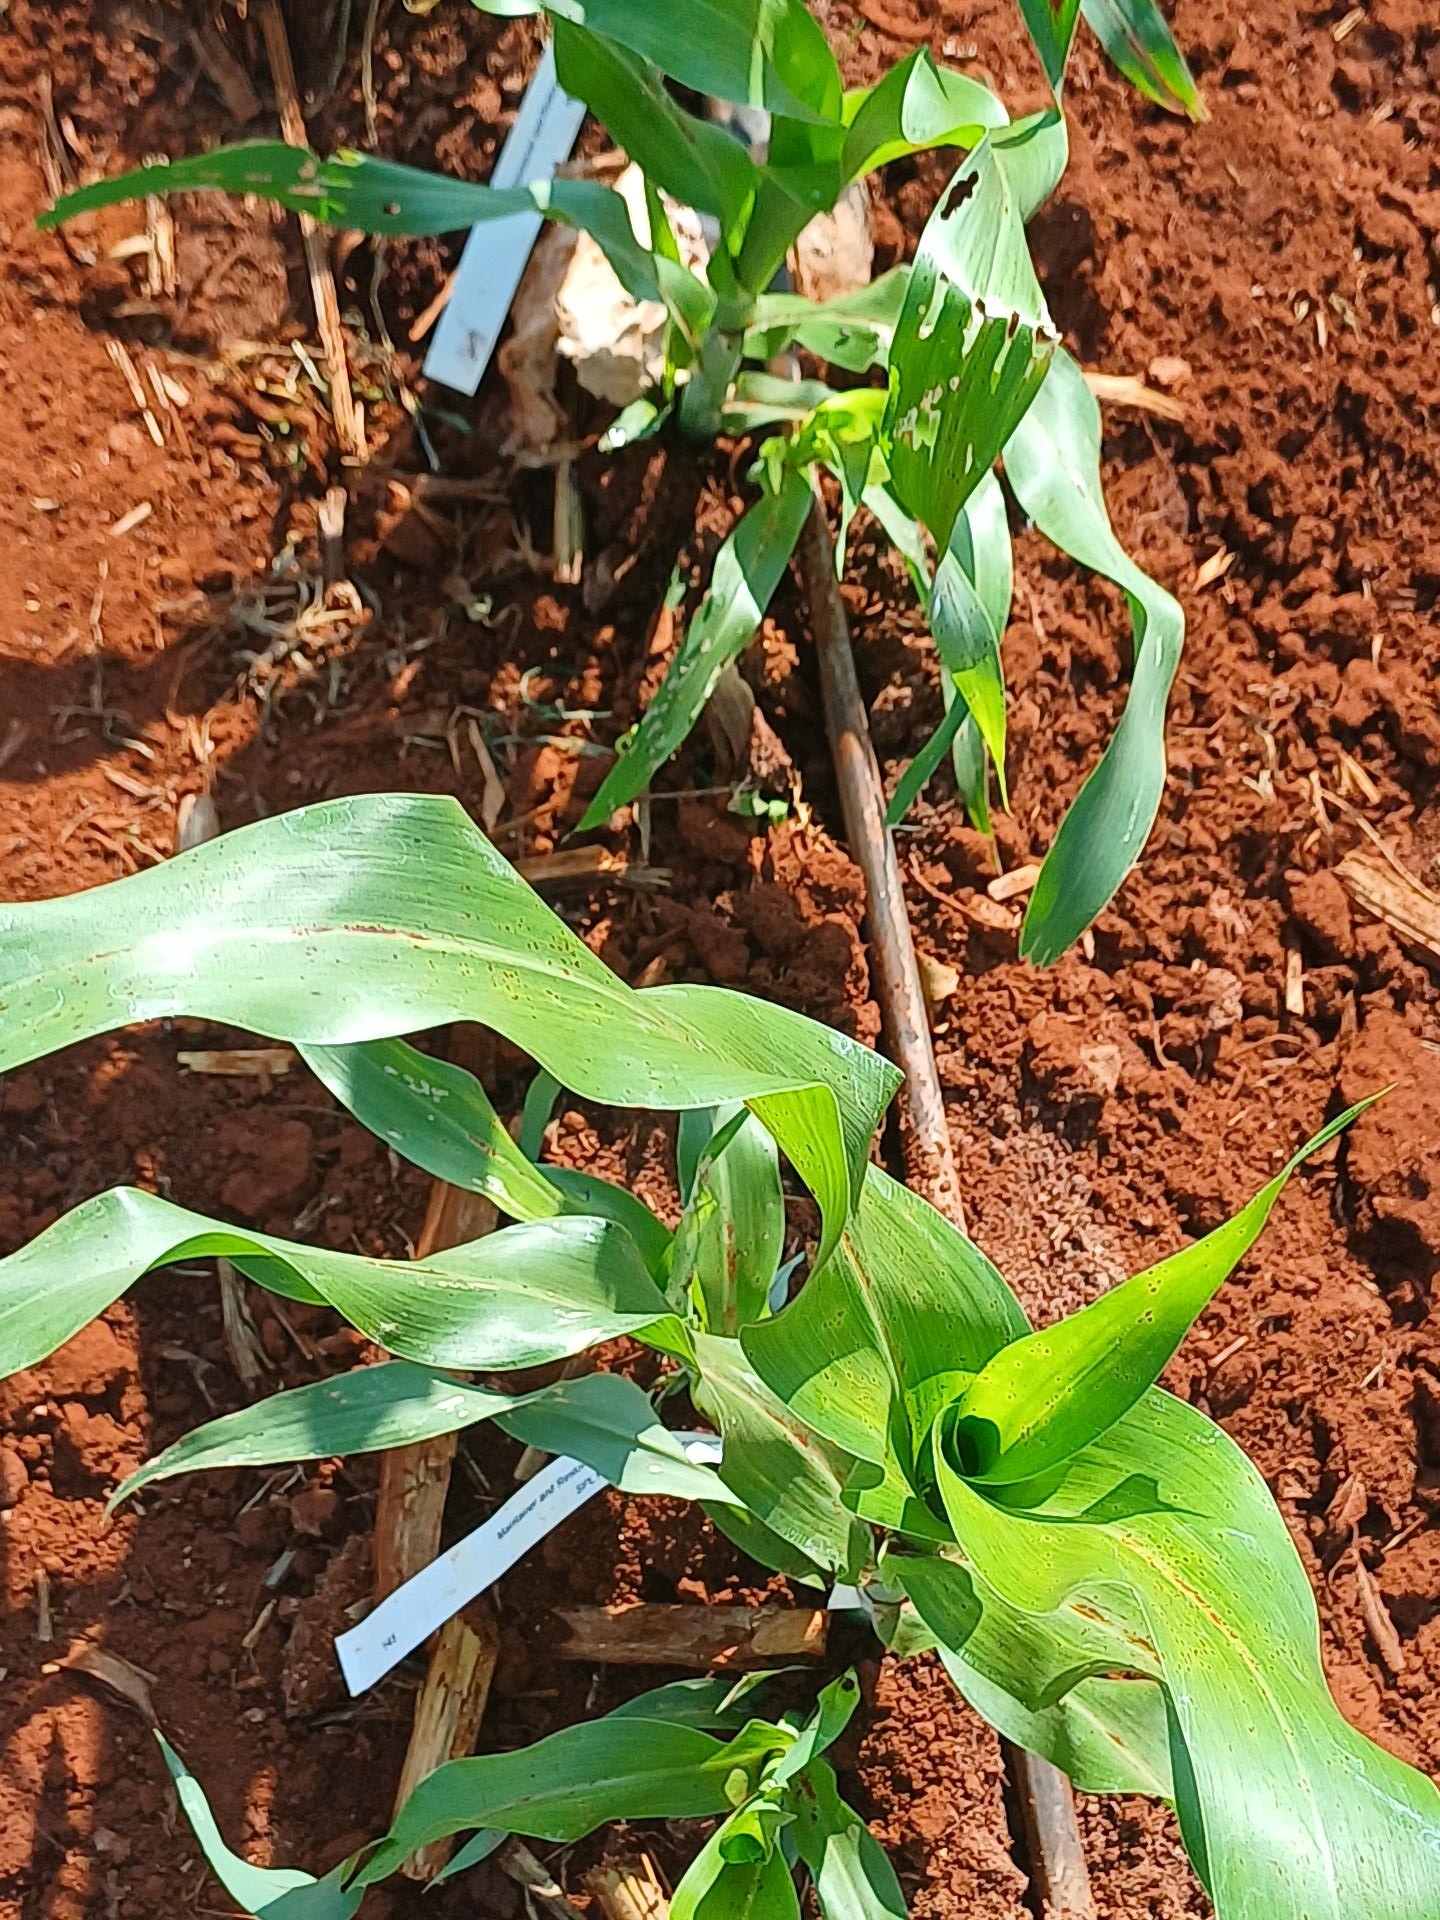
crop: sorghum
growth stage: vegetative
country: Kenya
